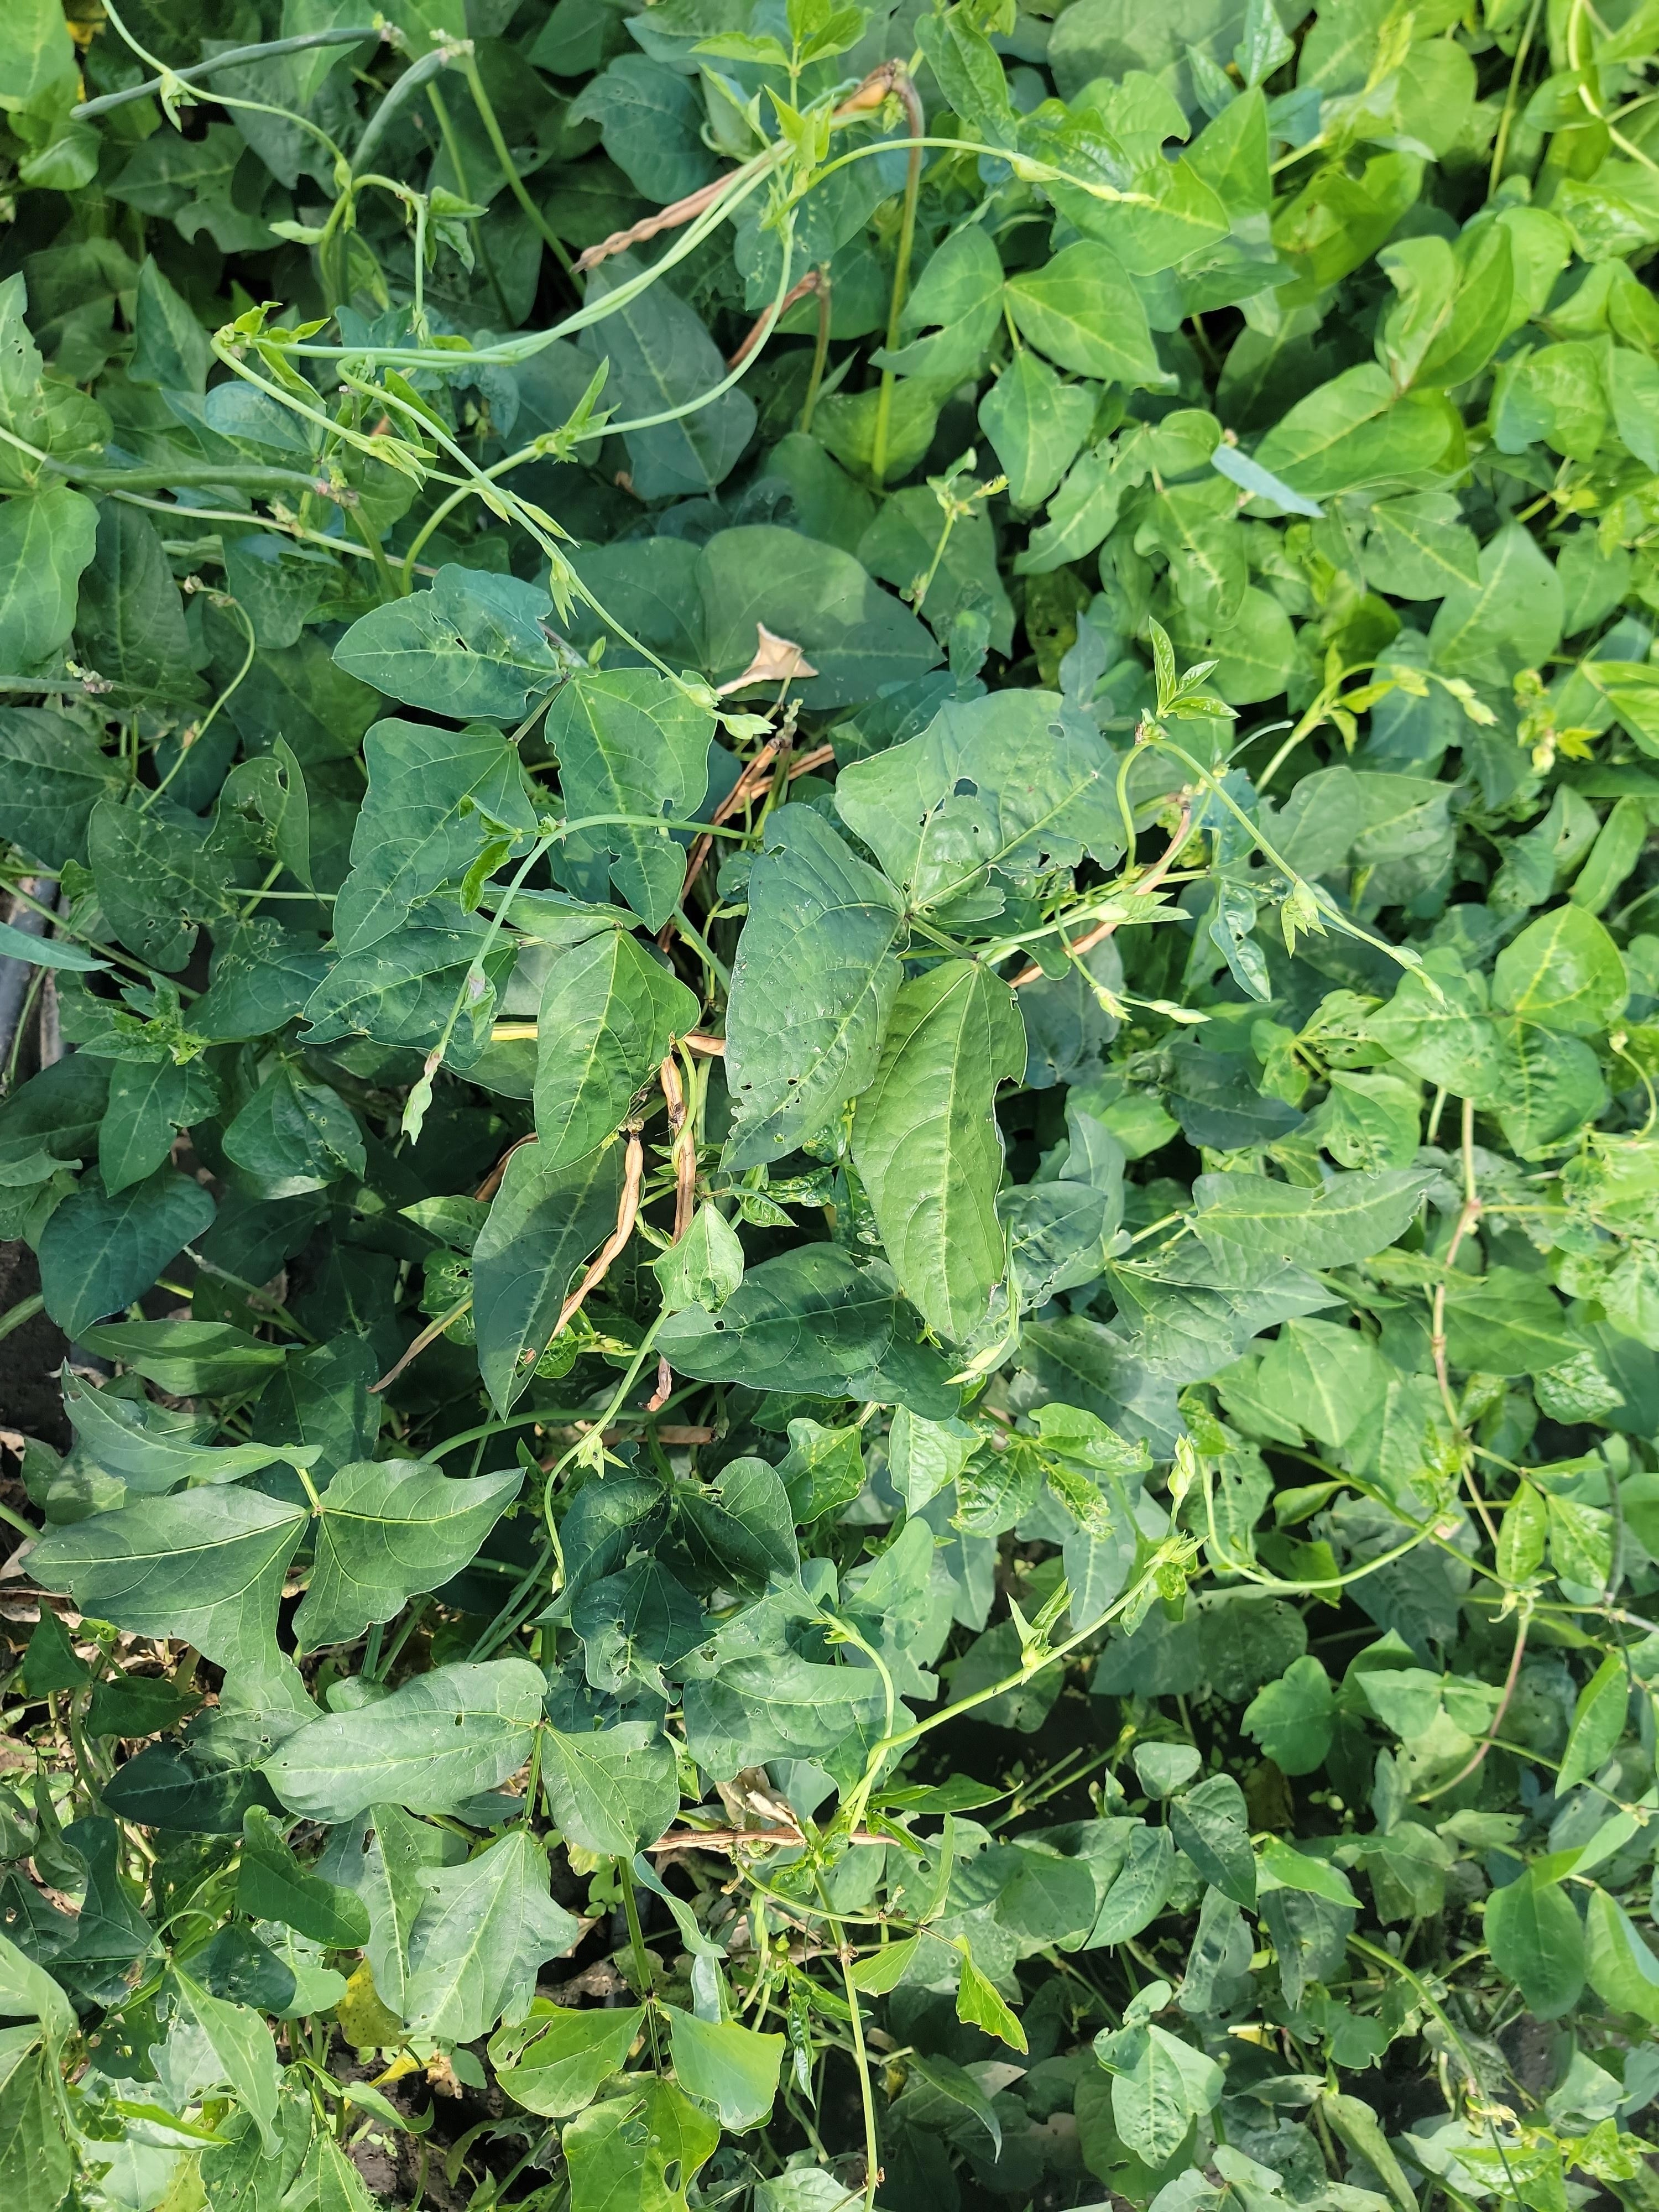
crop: cowpea
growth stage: development pod
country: Tanzania
